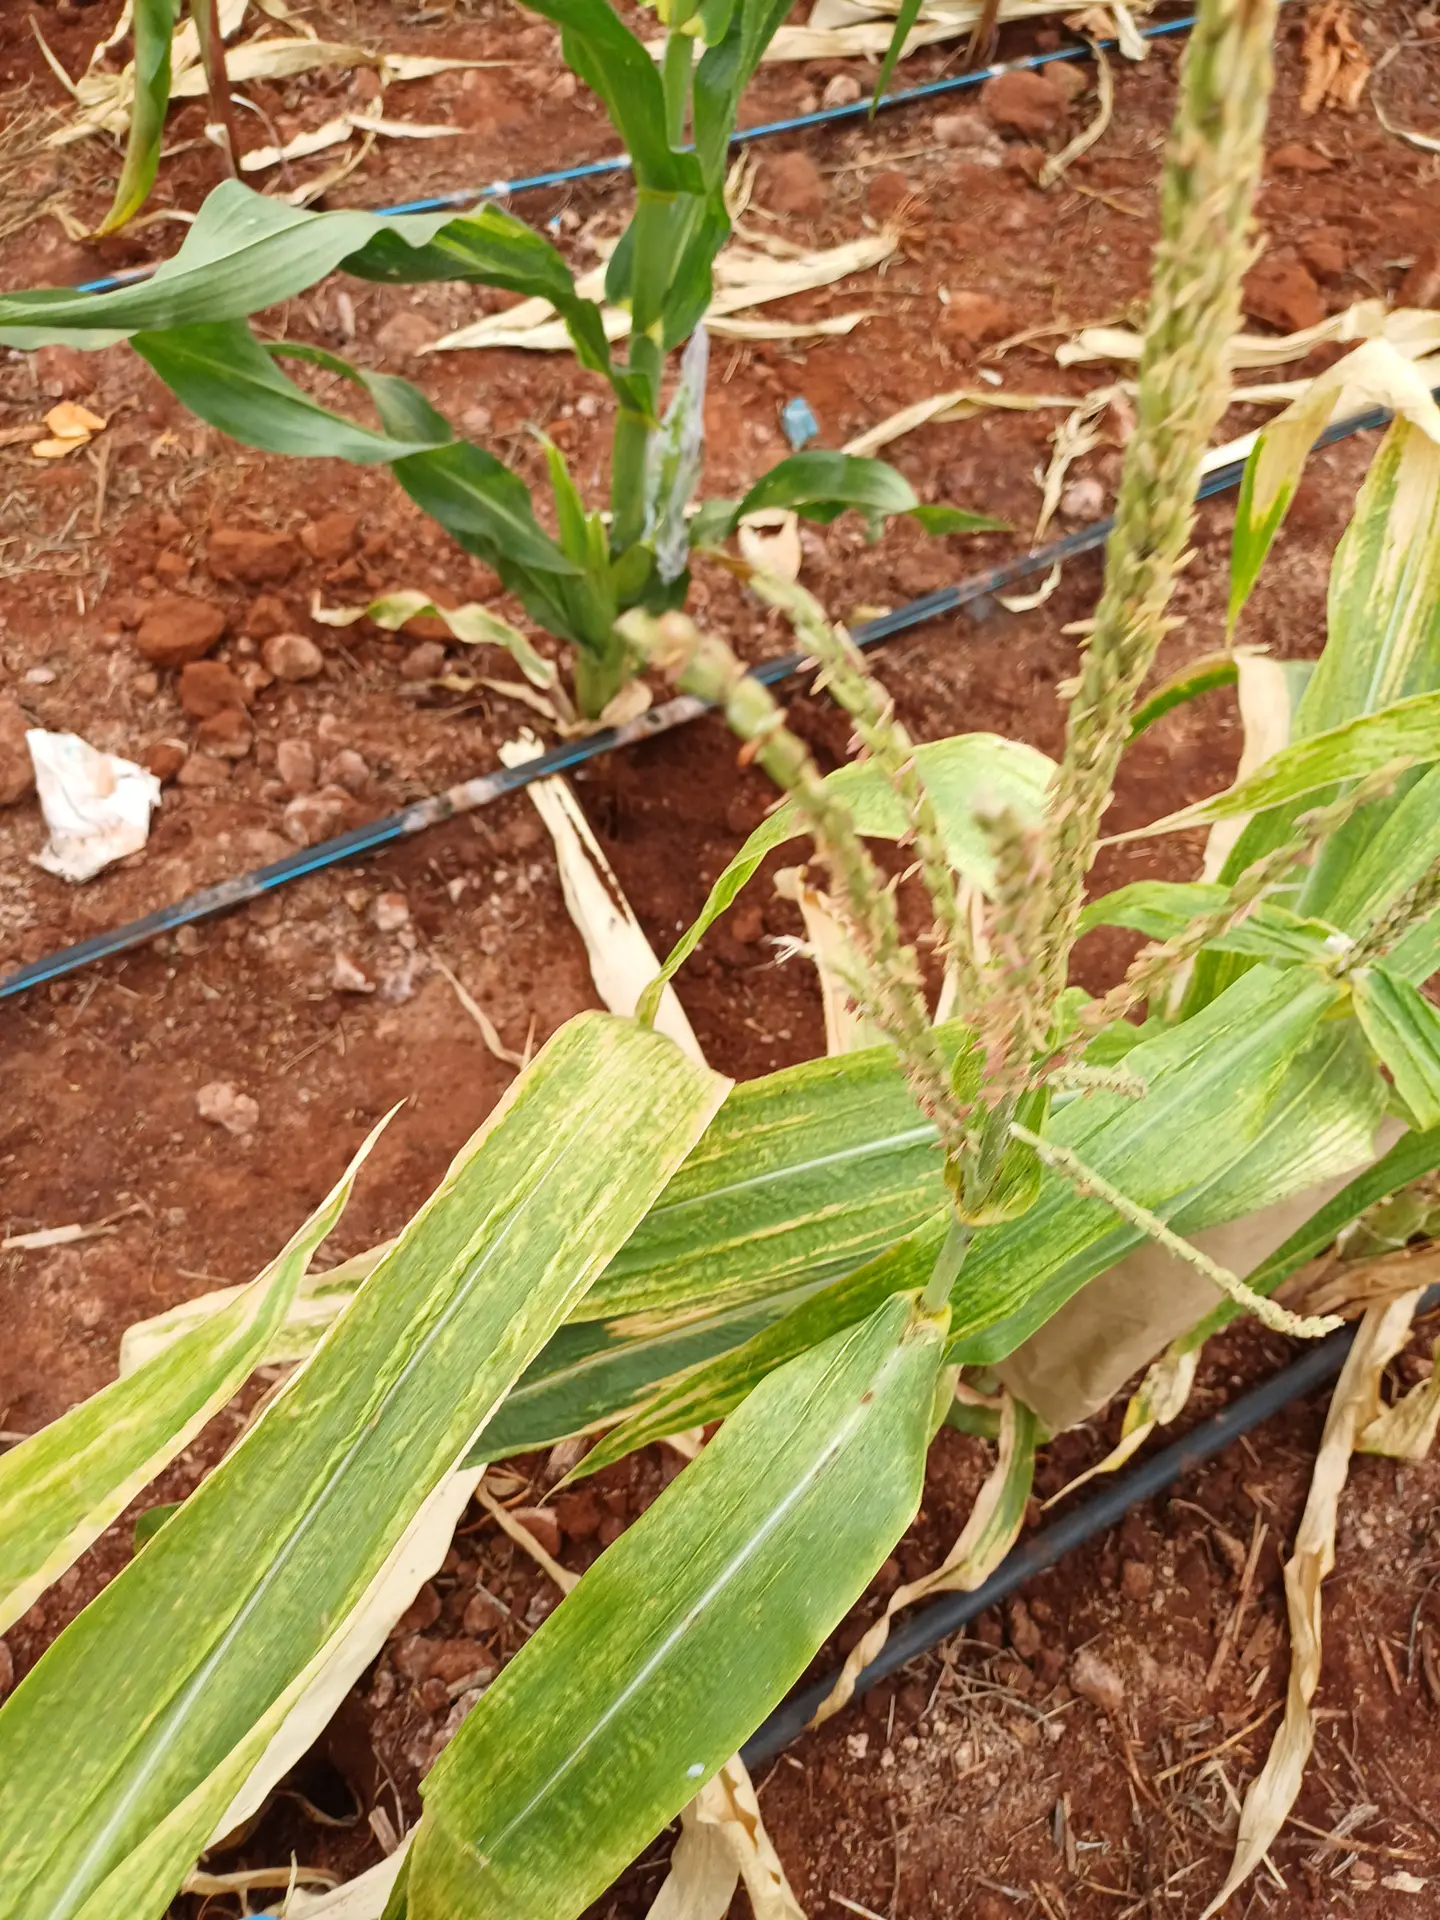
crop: maize
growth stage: flowering
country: Kenya
